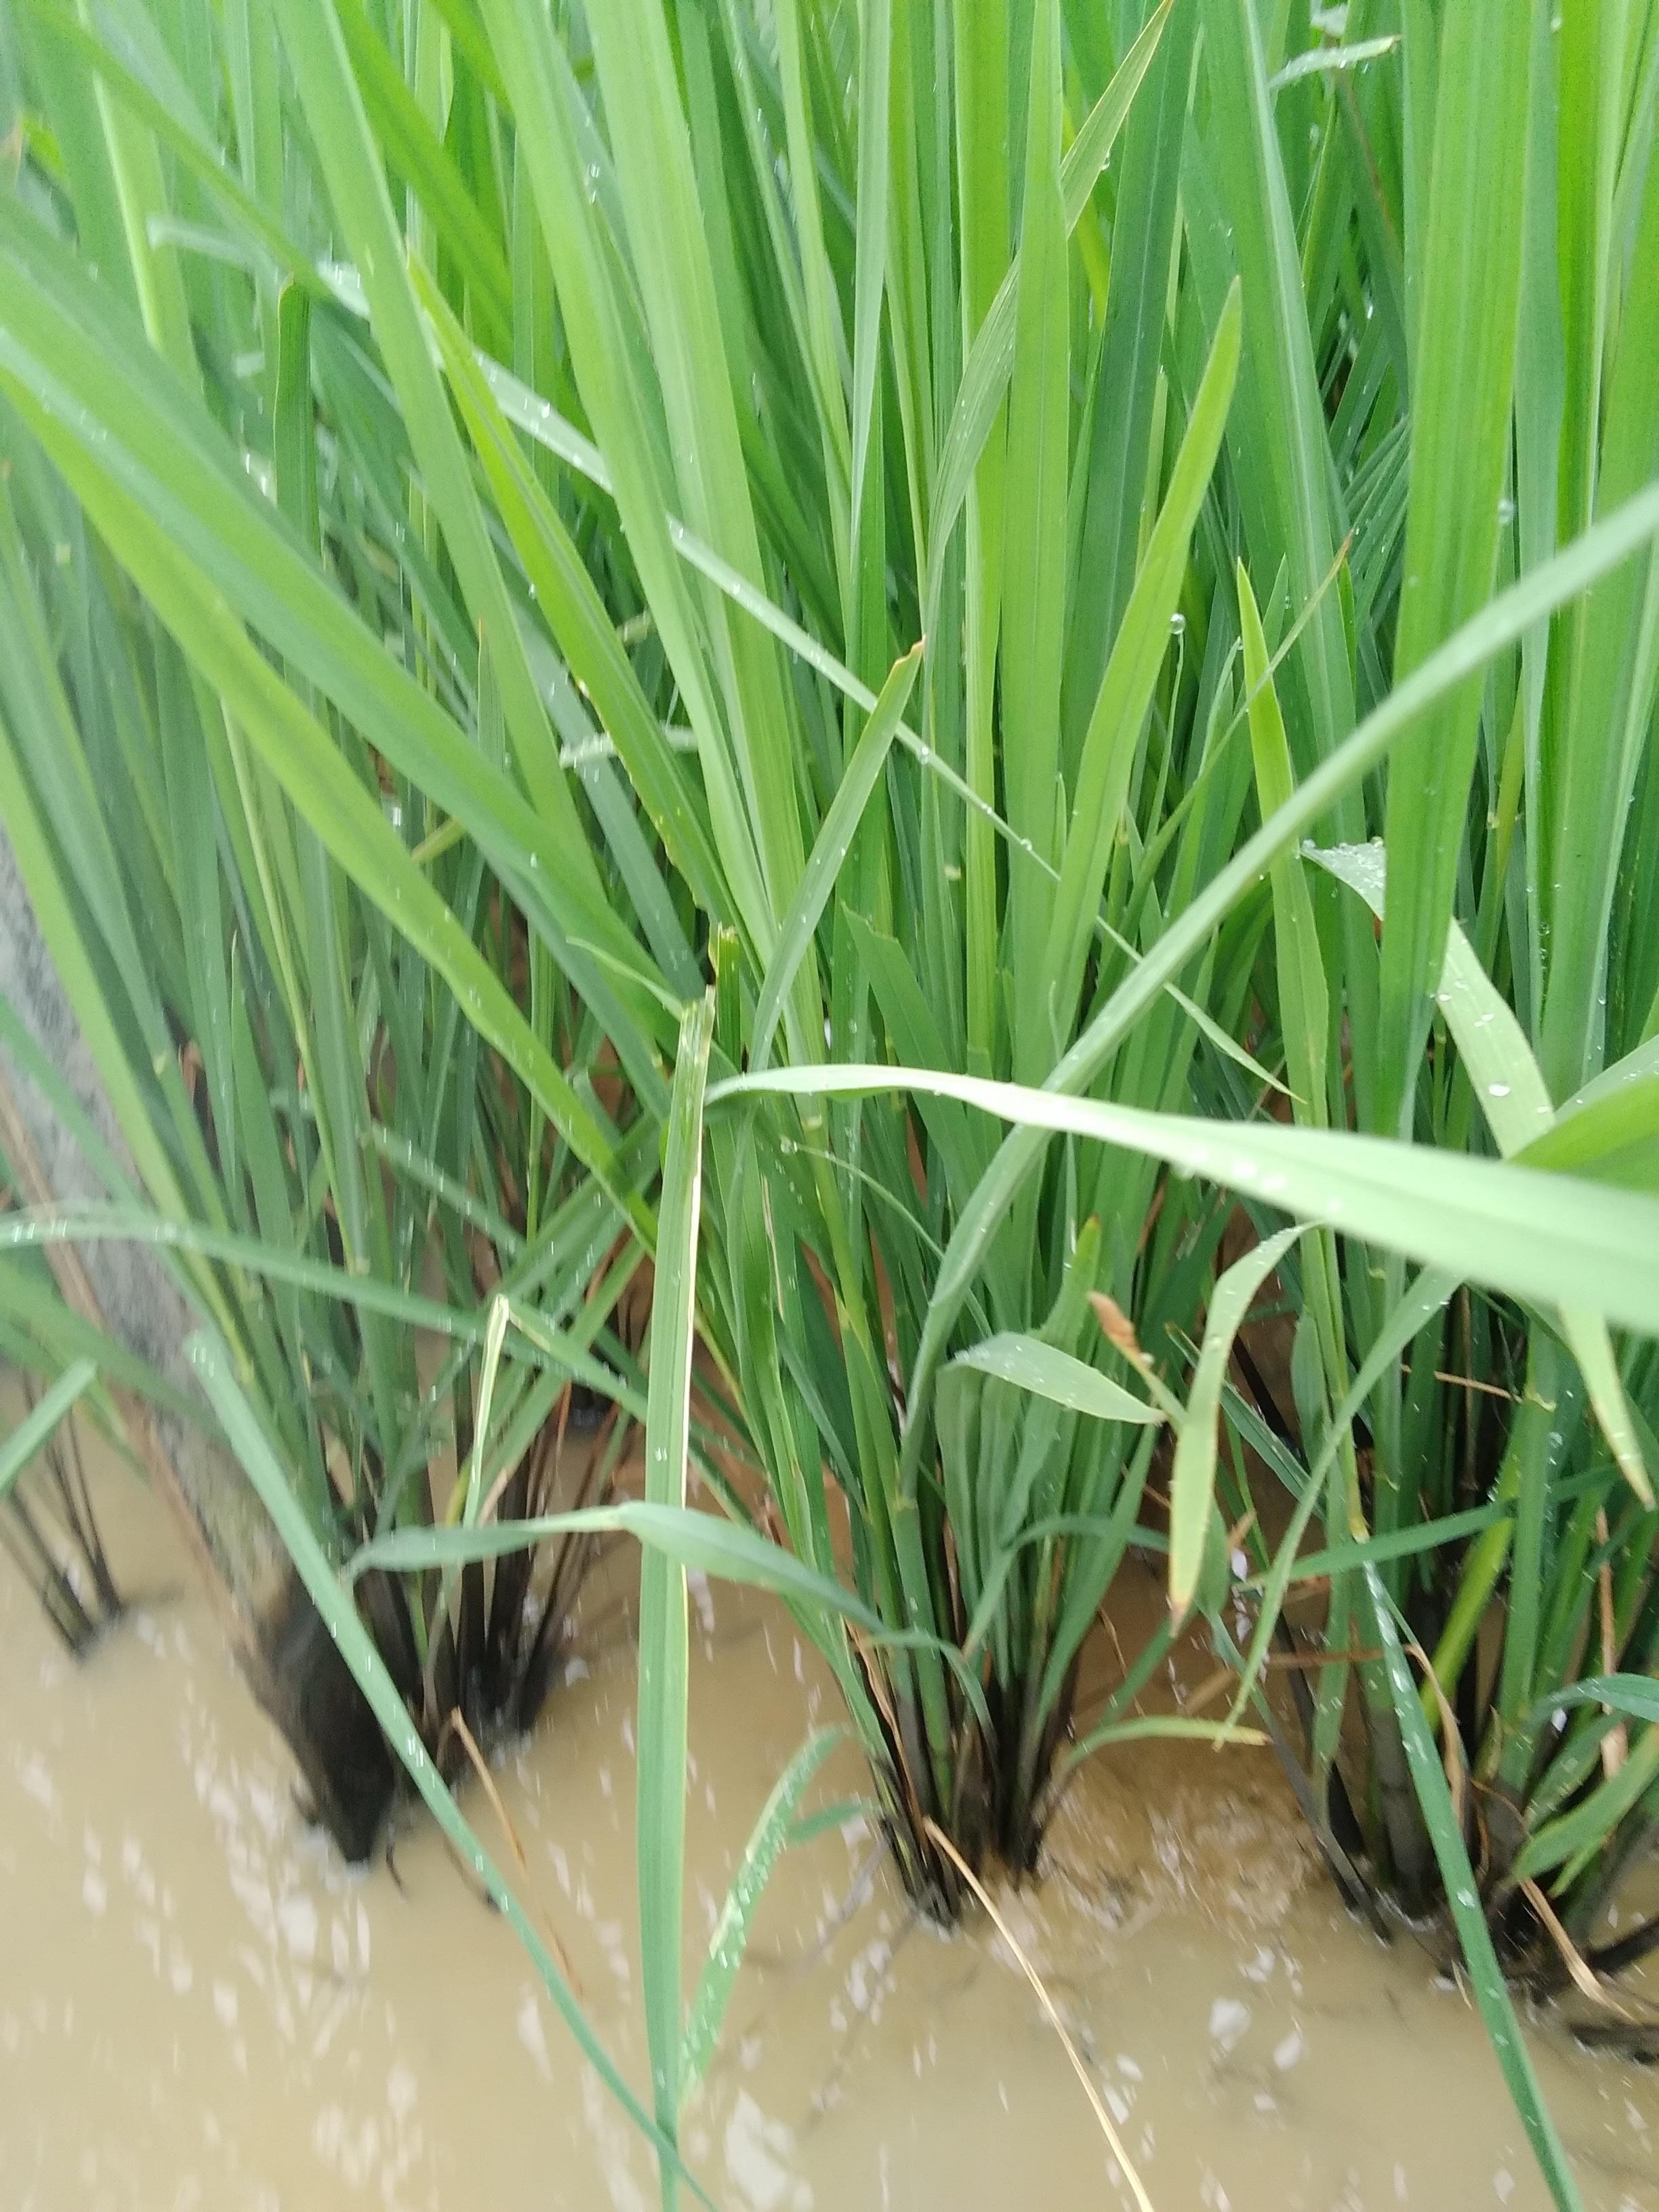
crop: rice
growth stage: elongation stem
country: Nigeria
